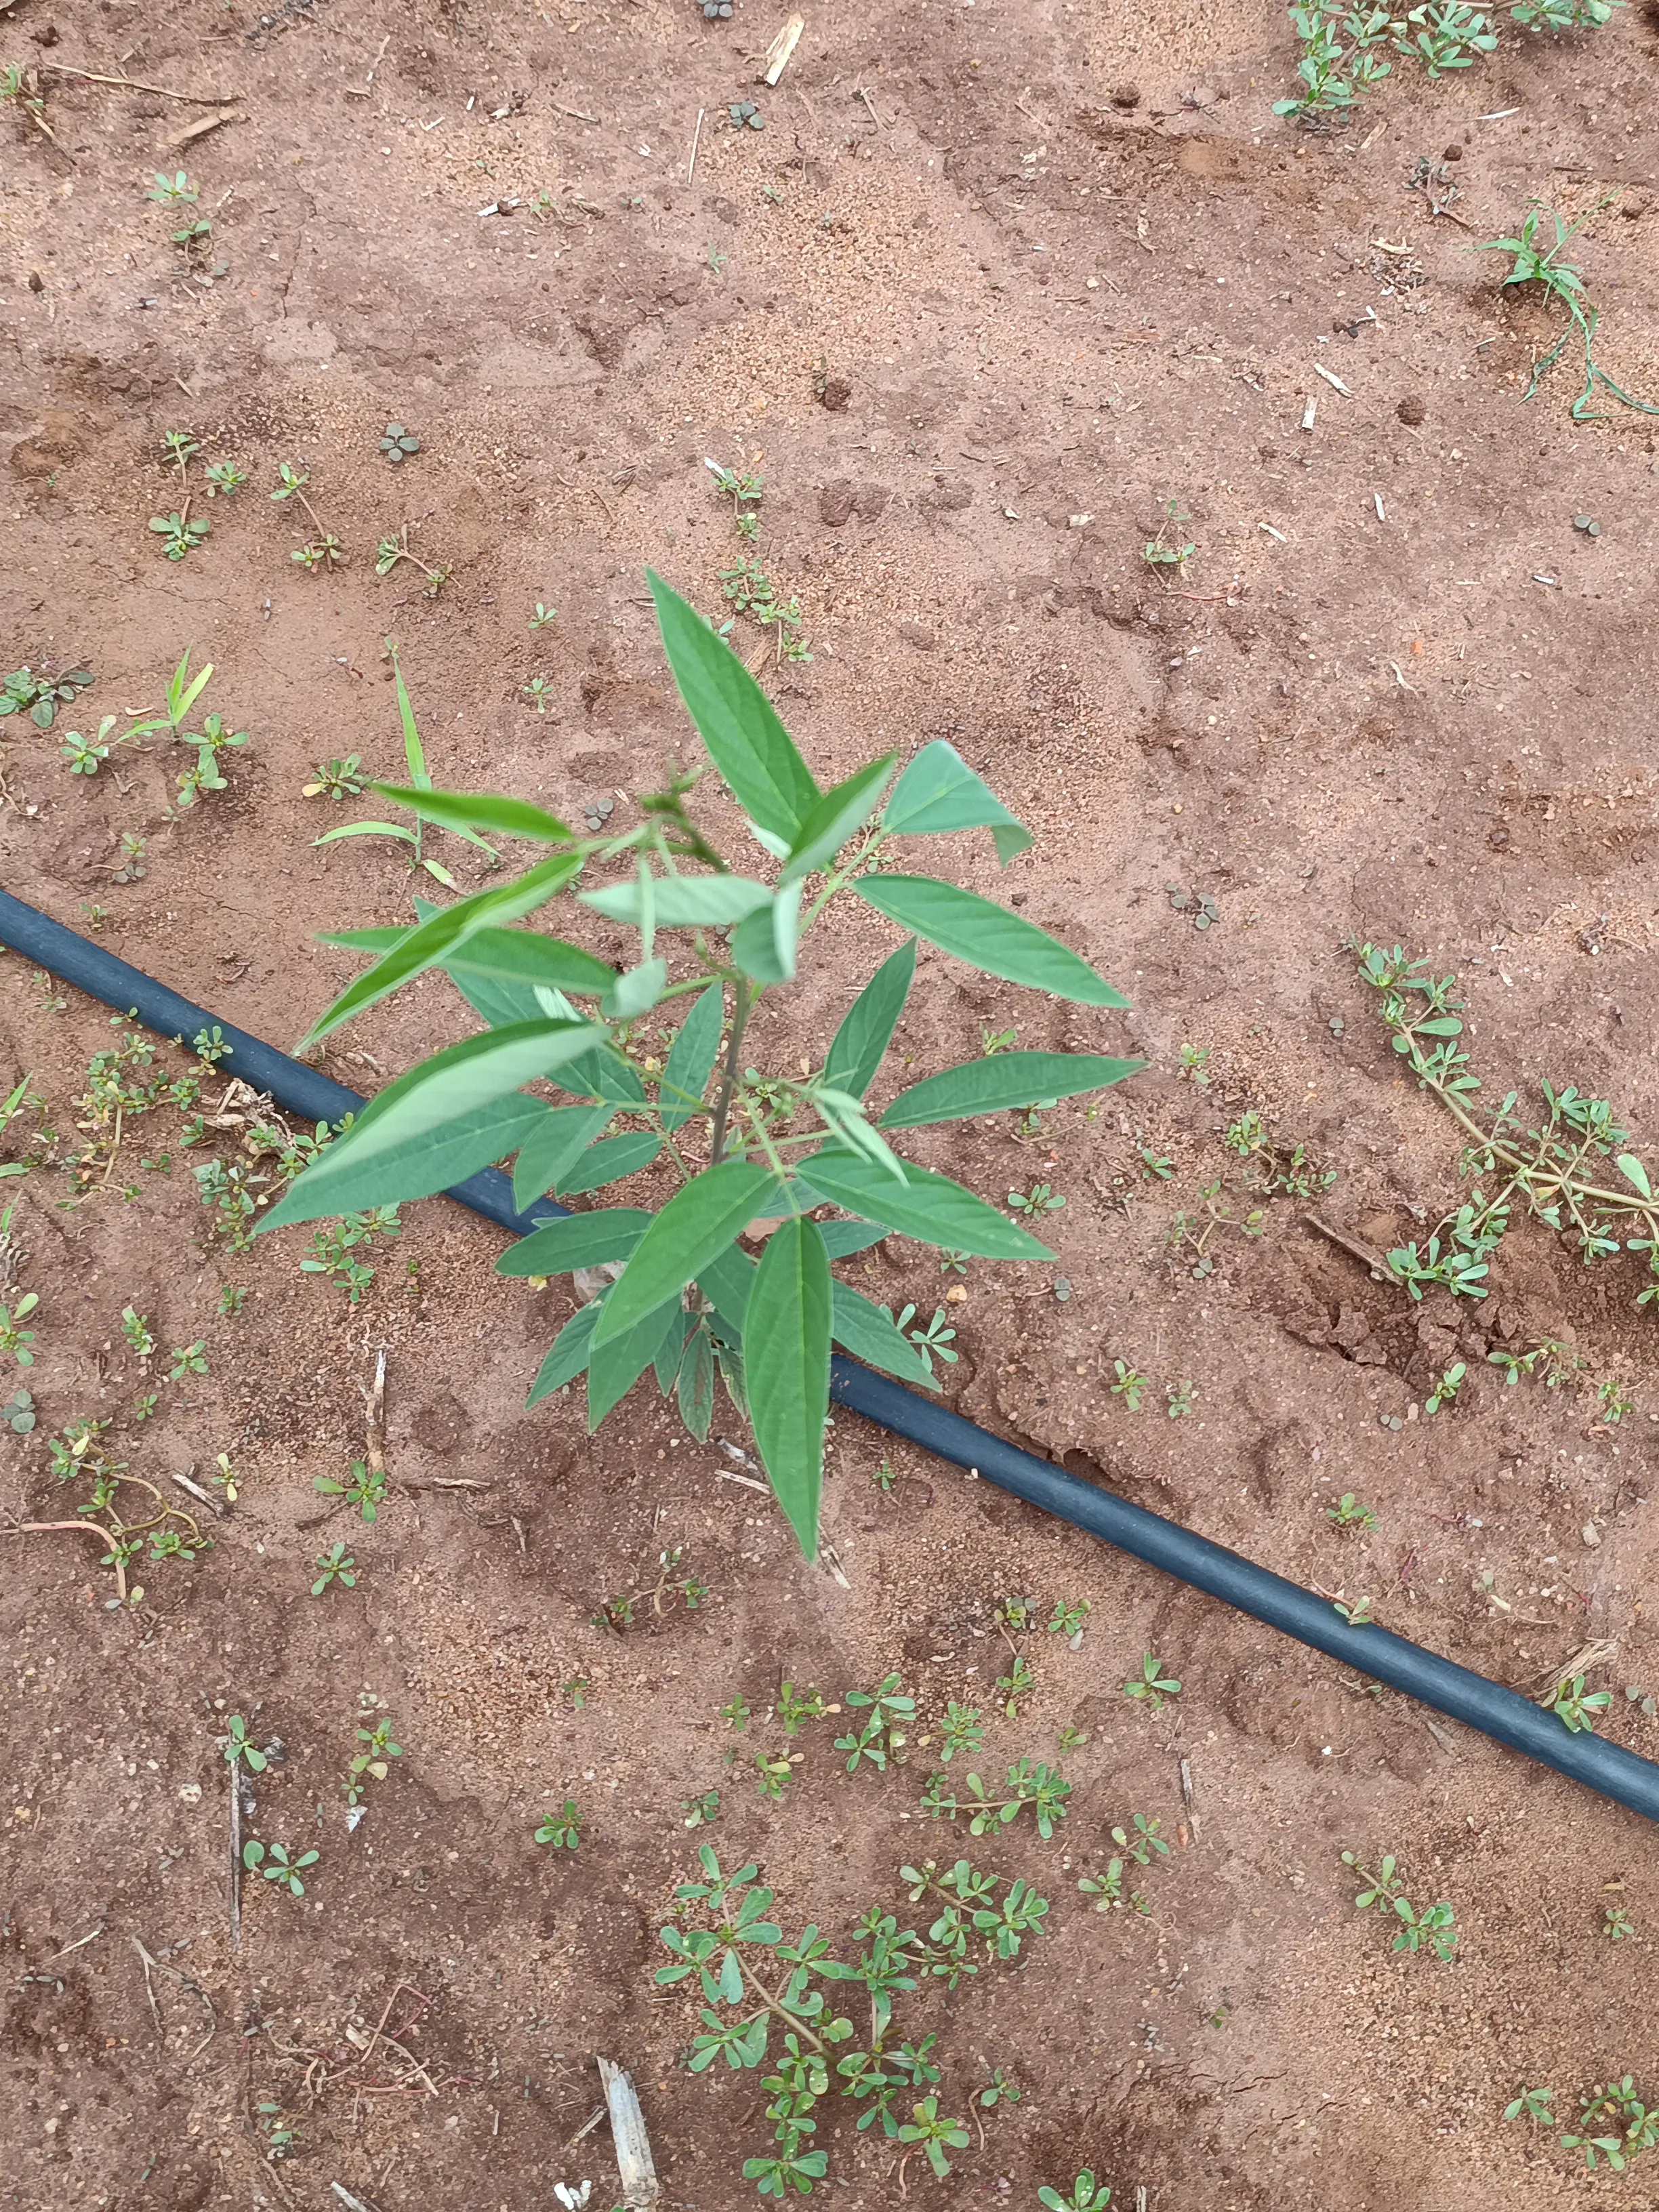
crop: pigeonpea
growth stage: vegetative
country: Kenya
